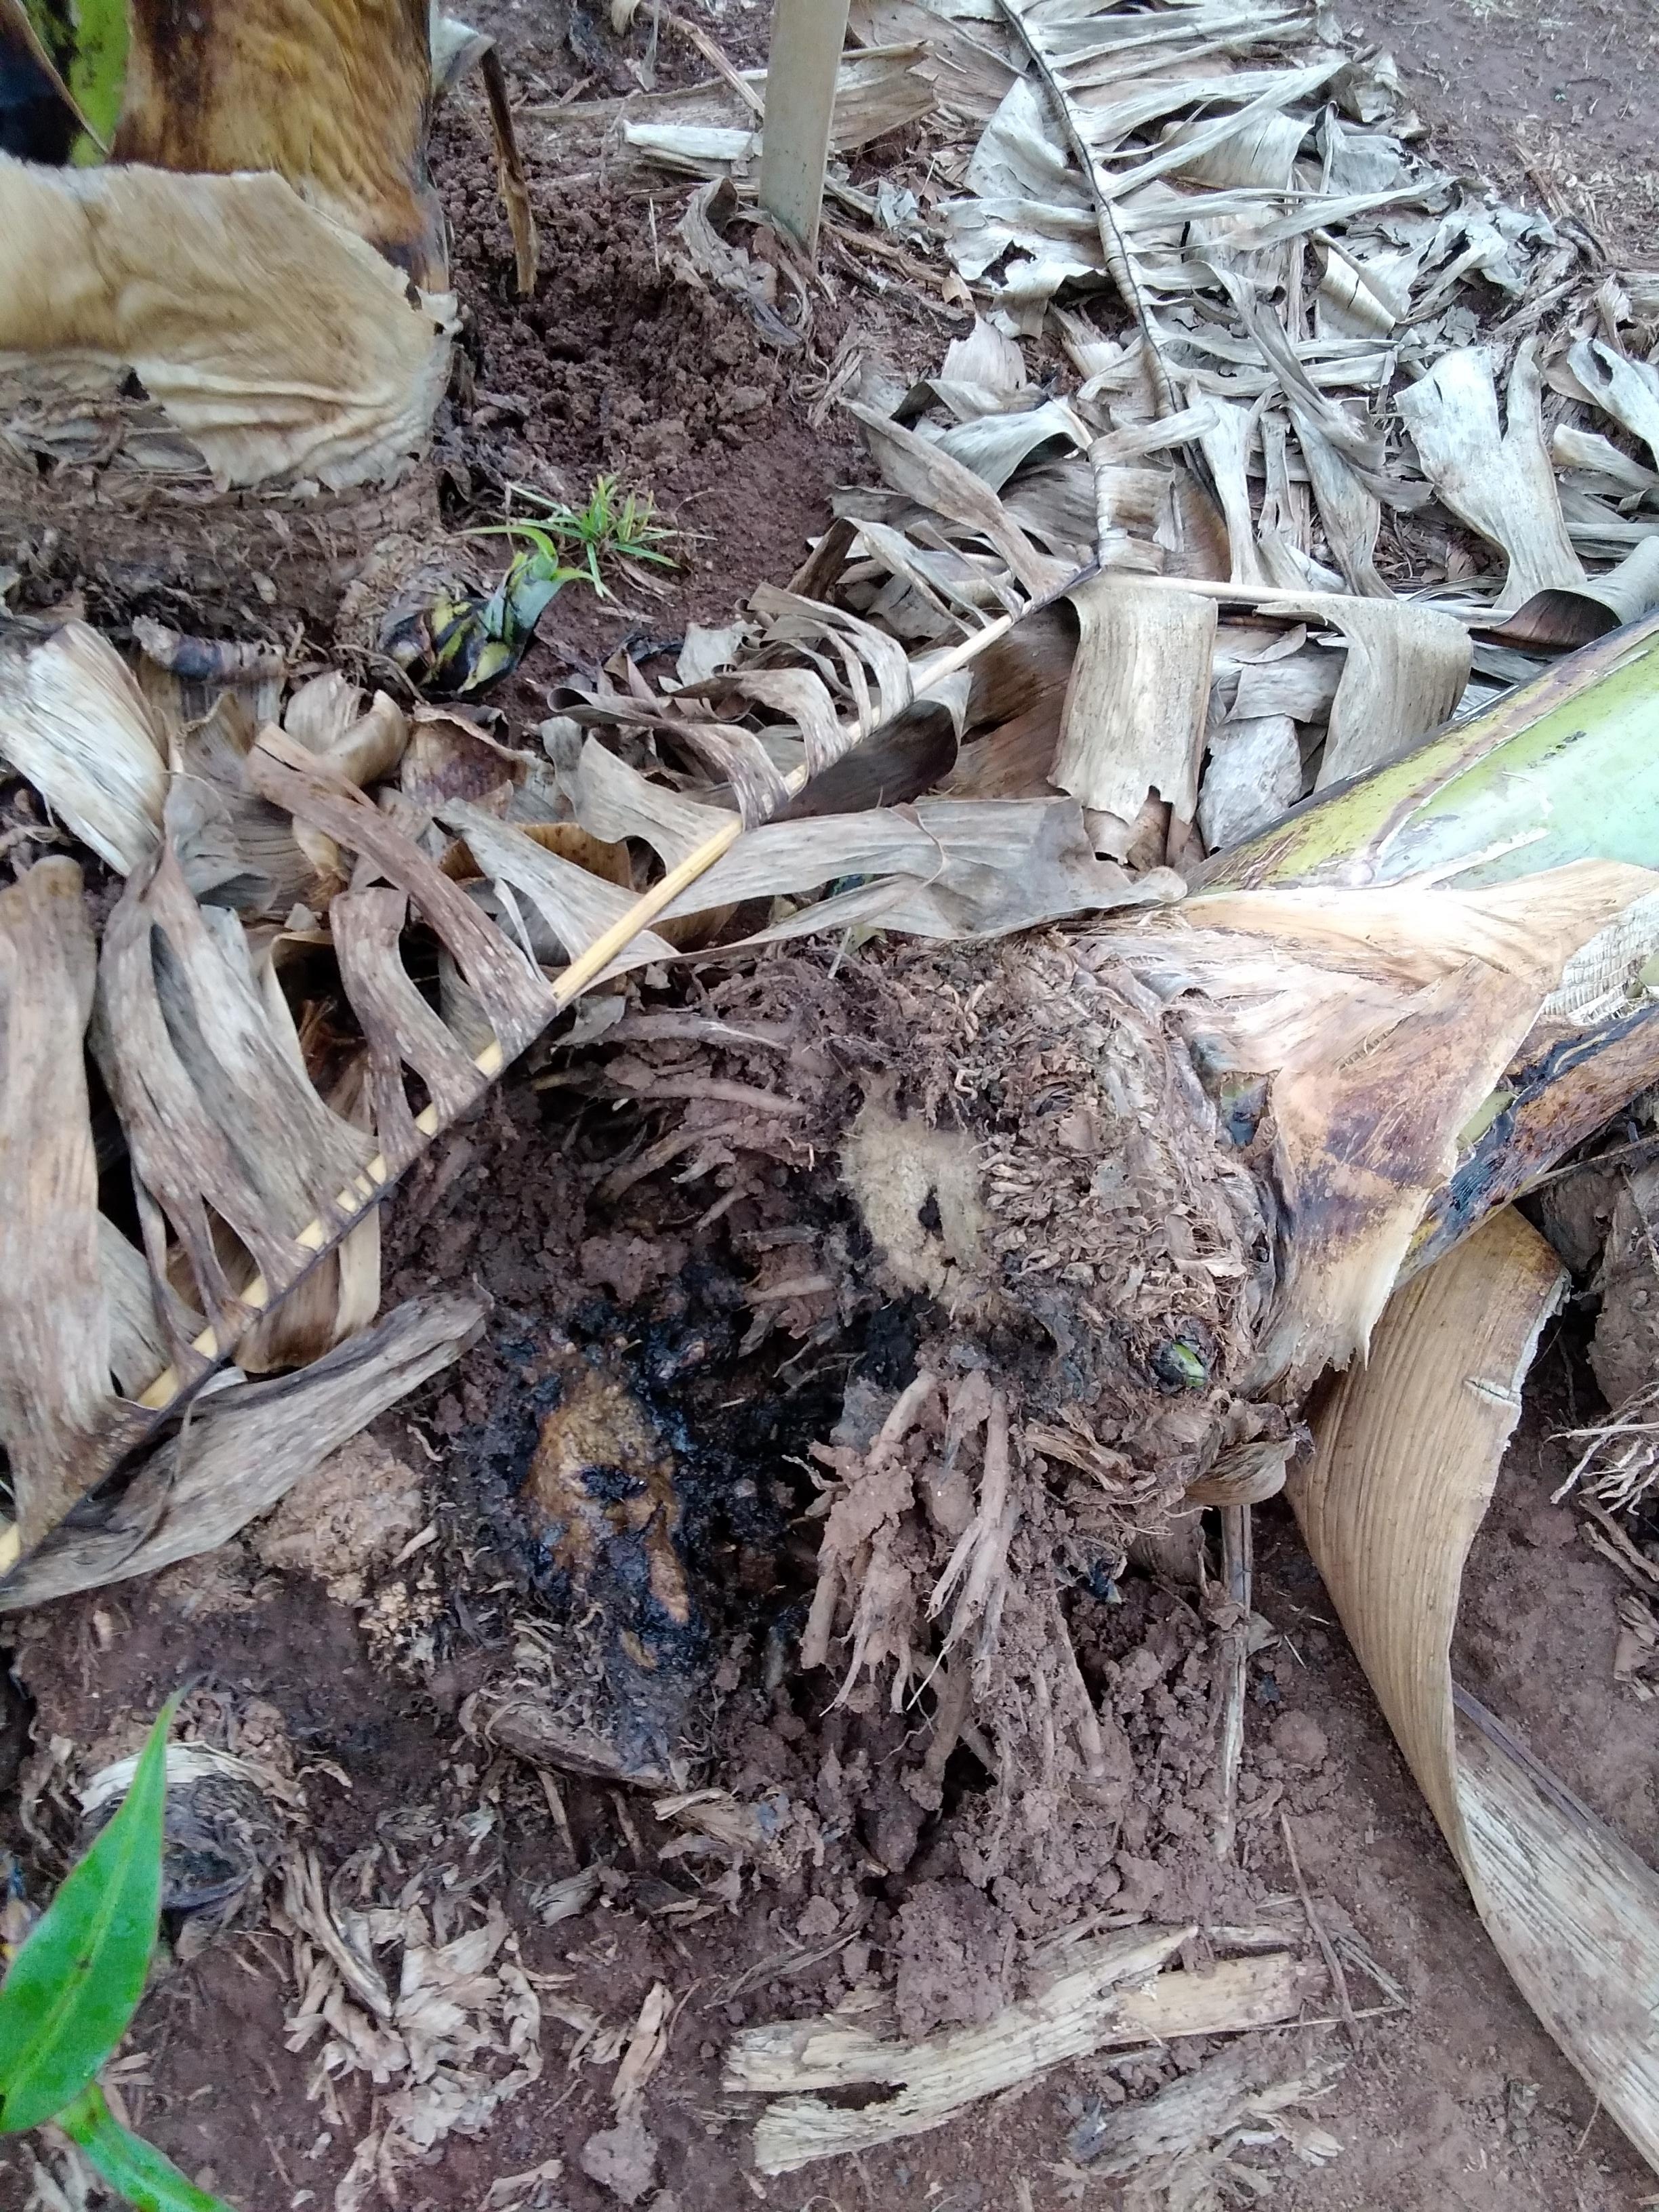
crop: banana
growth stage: flowering
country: Tanzania
